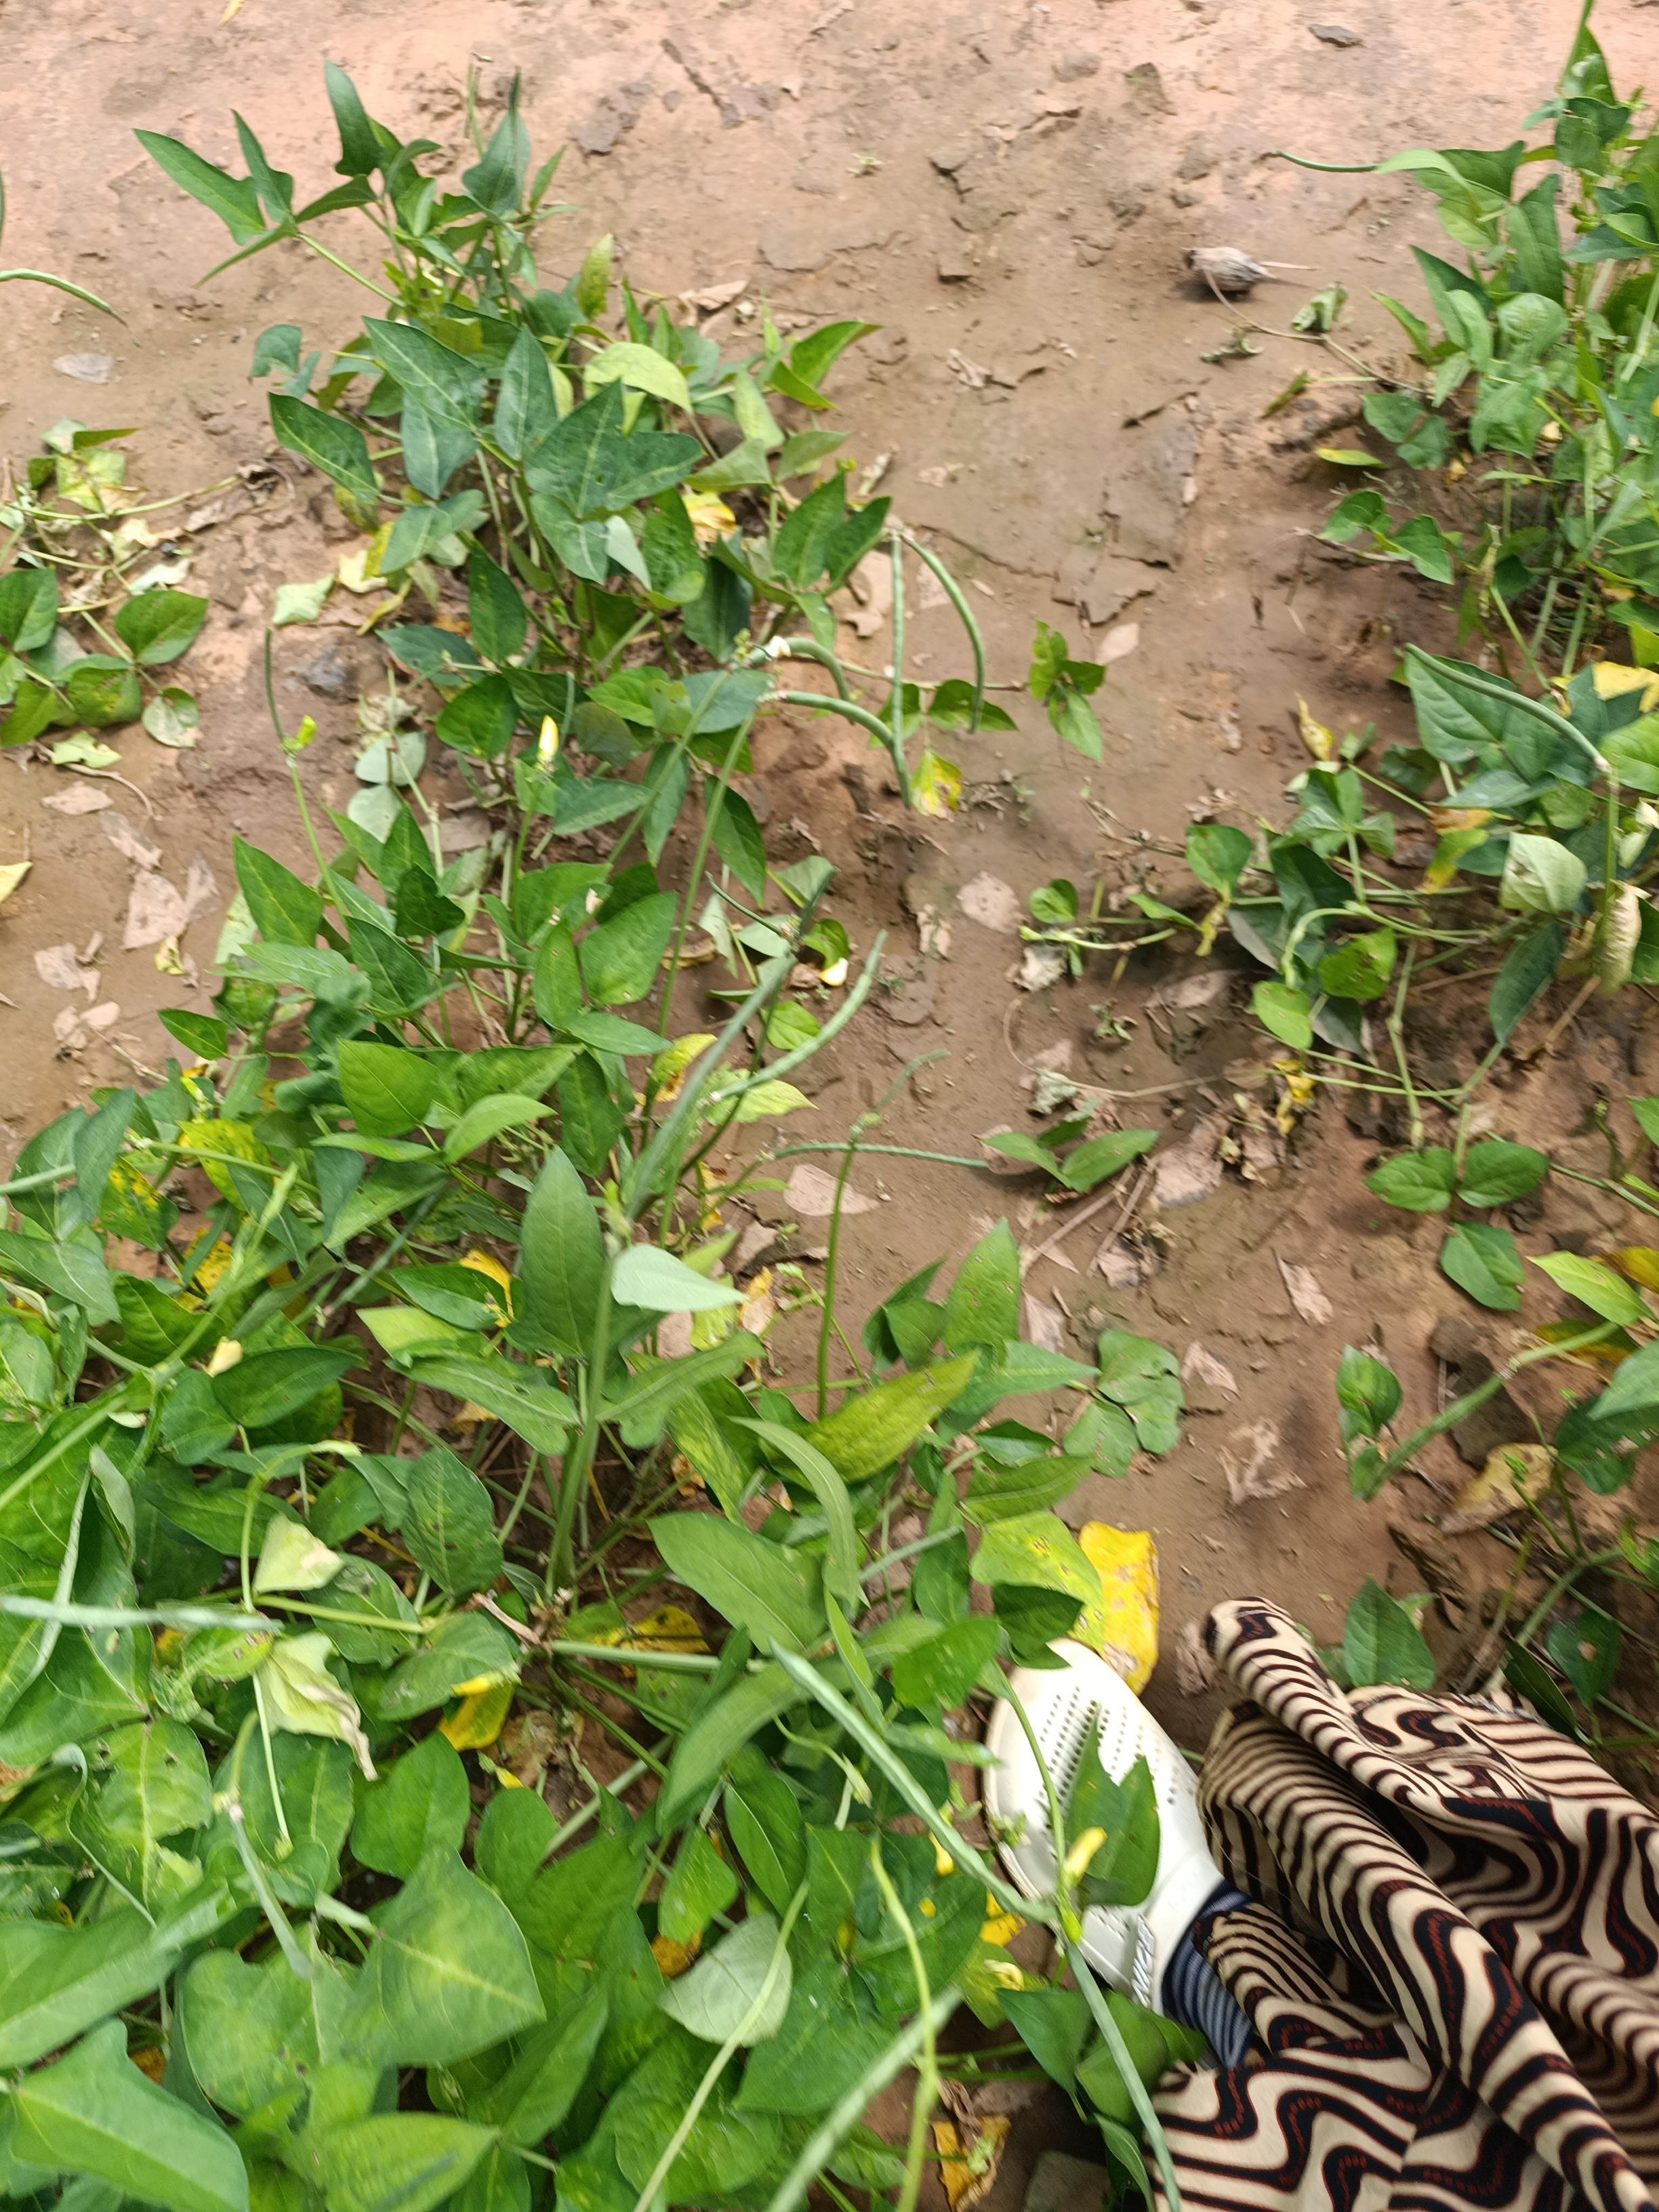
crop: cowpea
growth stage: development pod
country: Nigeria
